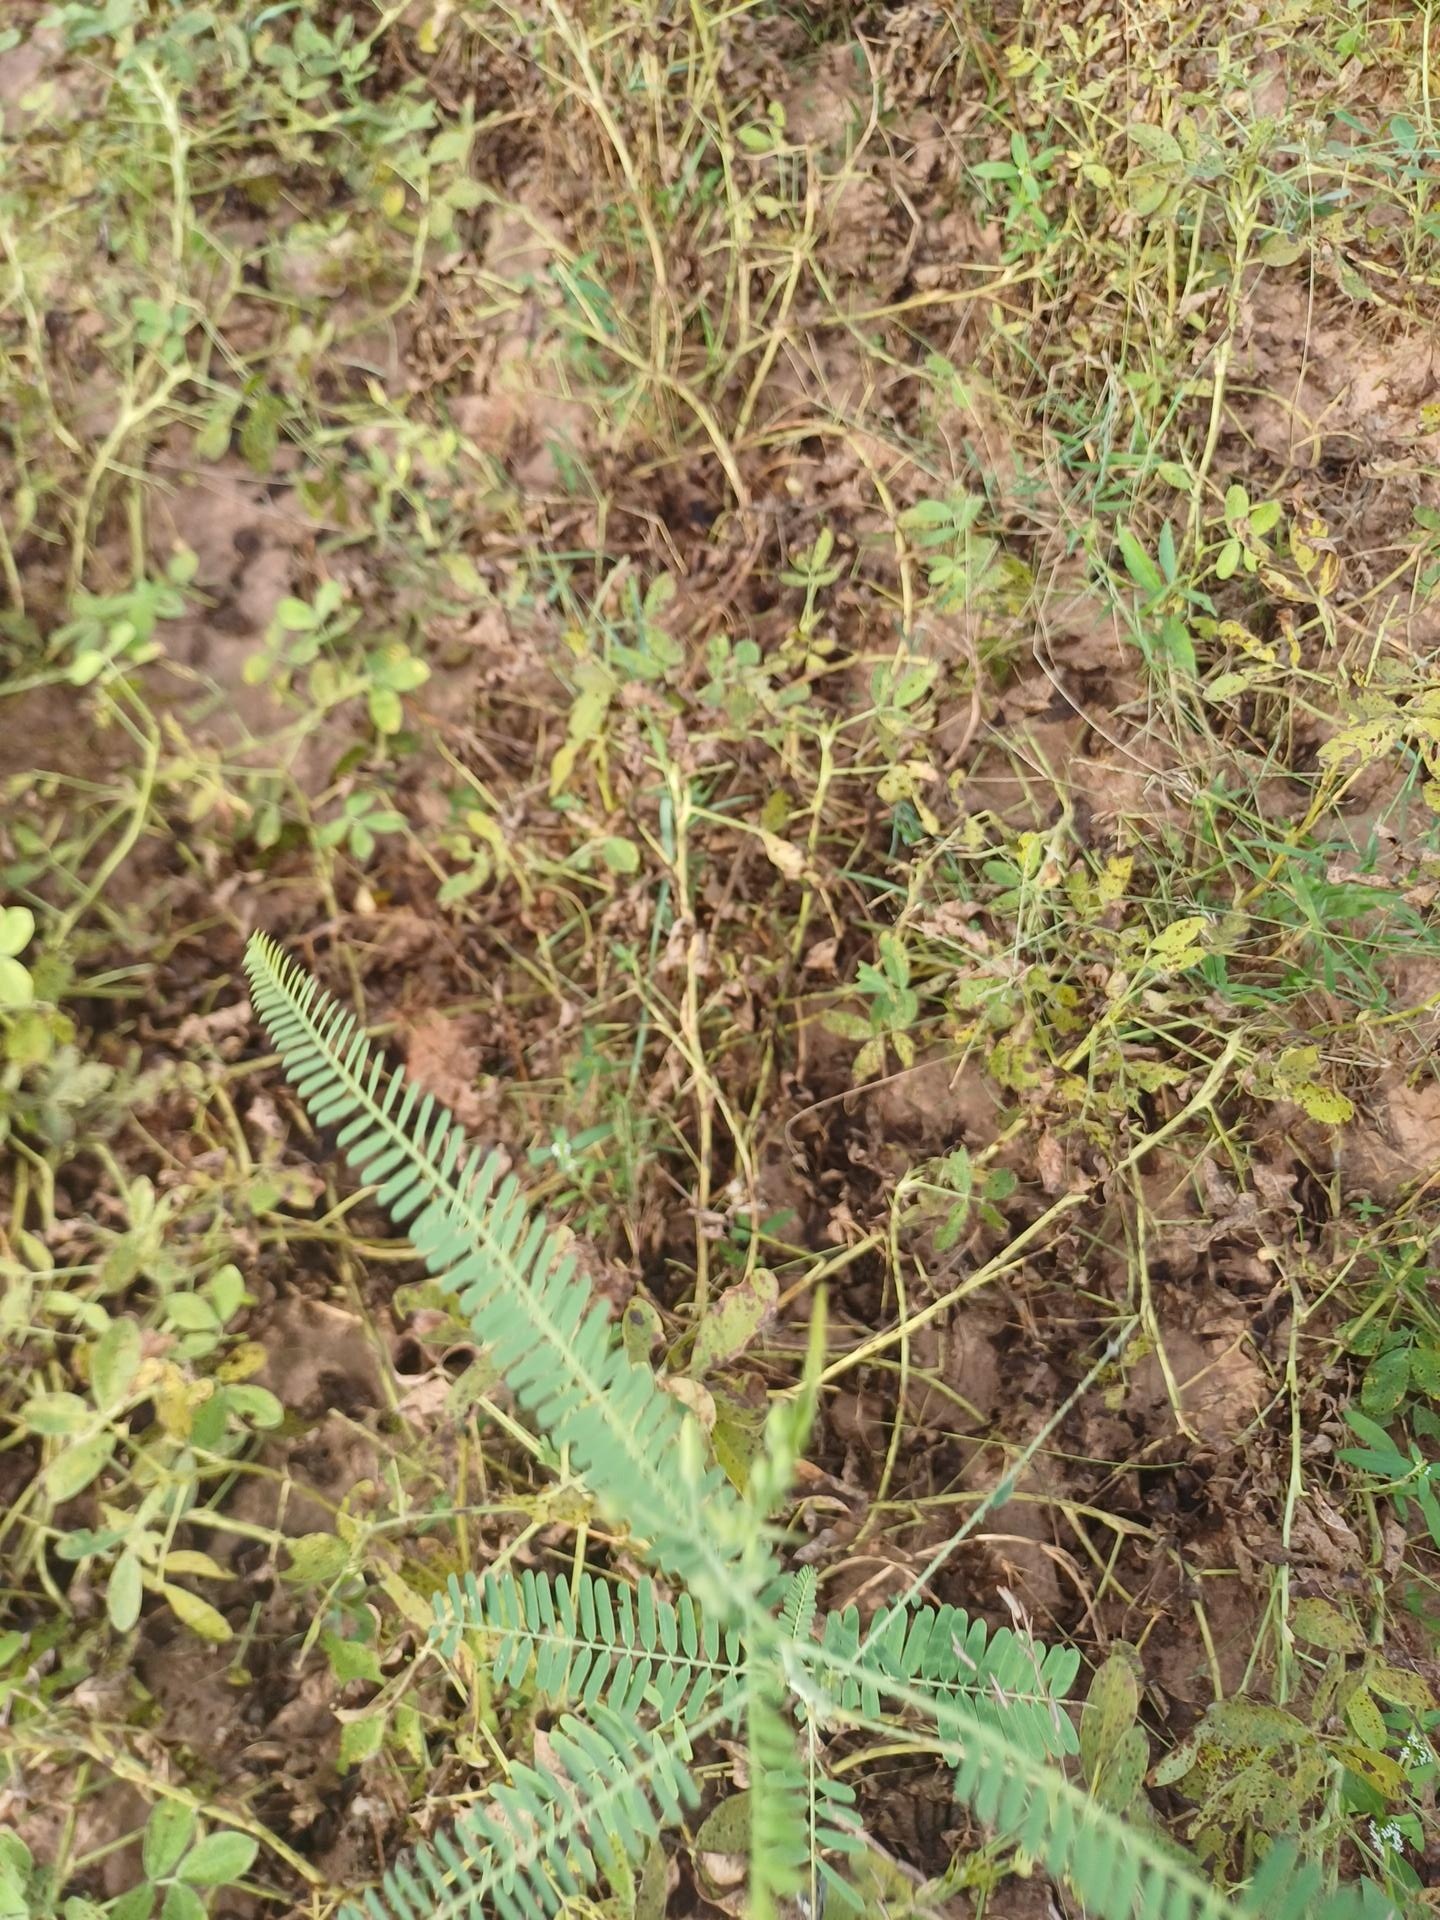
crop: groundnut
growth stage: flowering
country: Senegal
